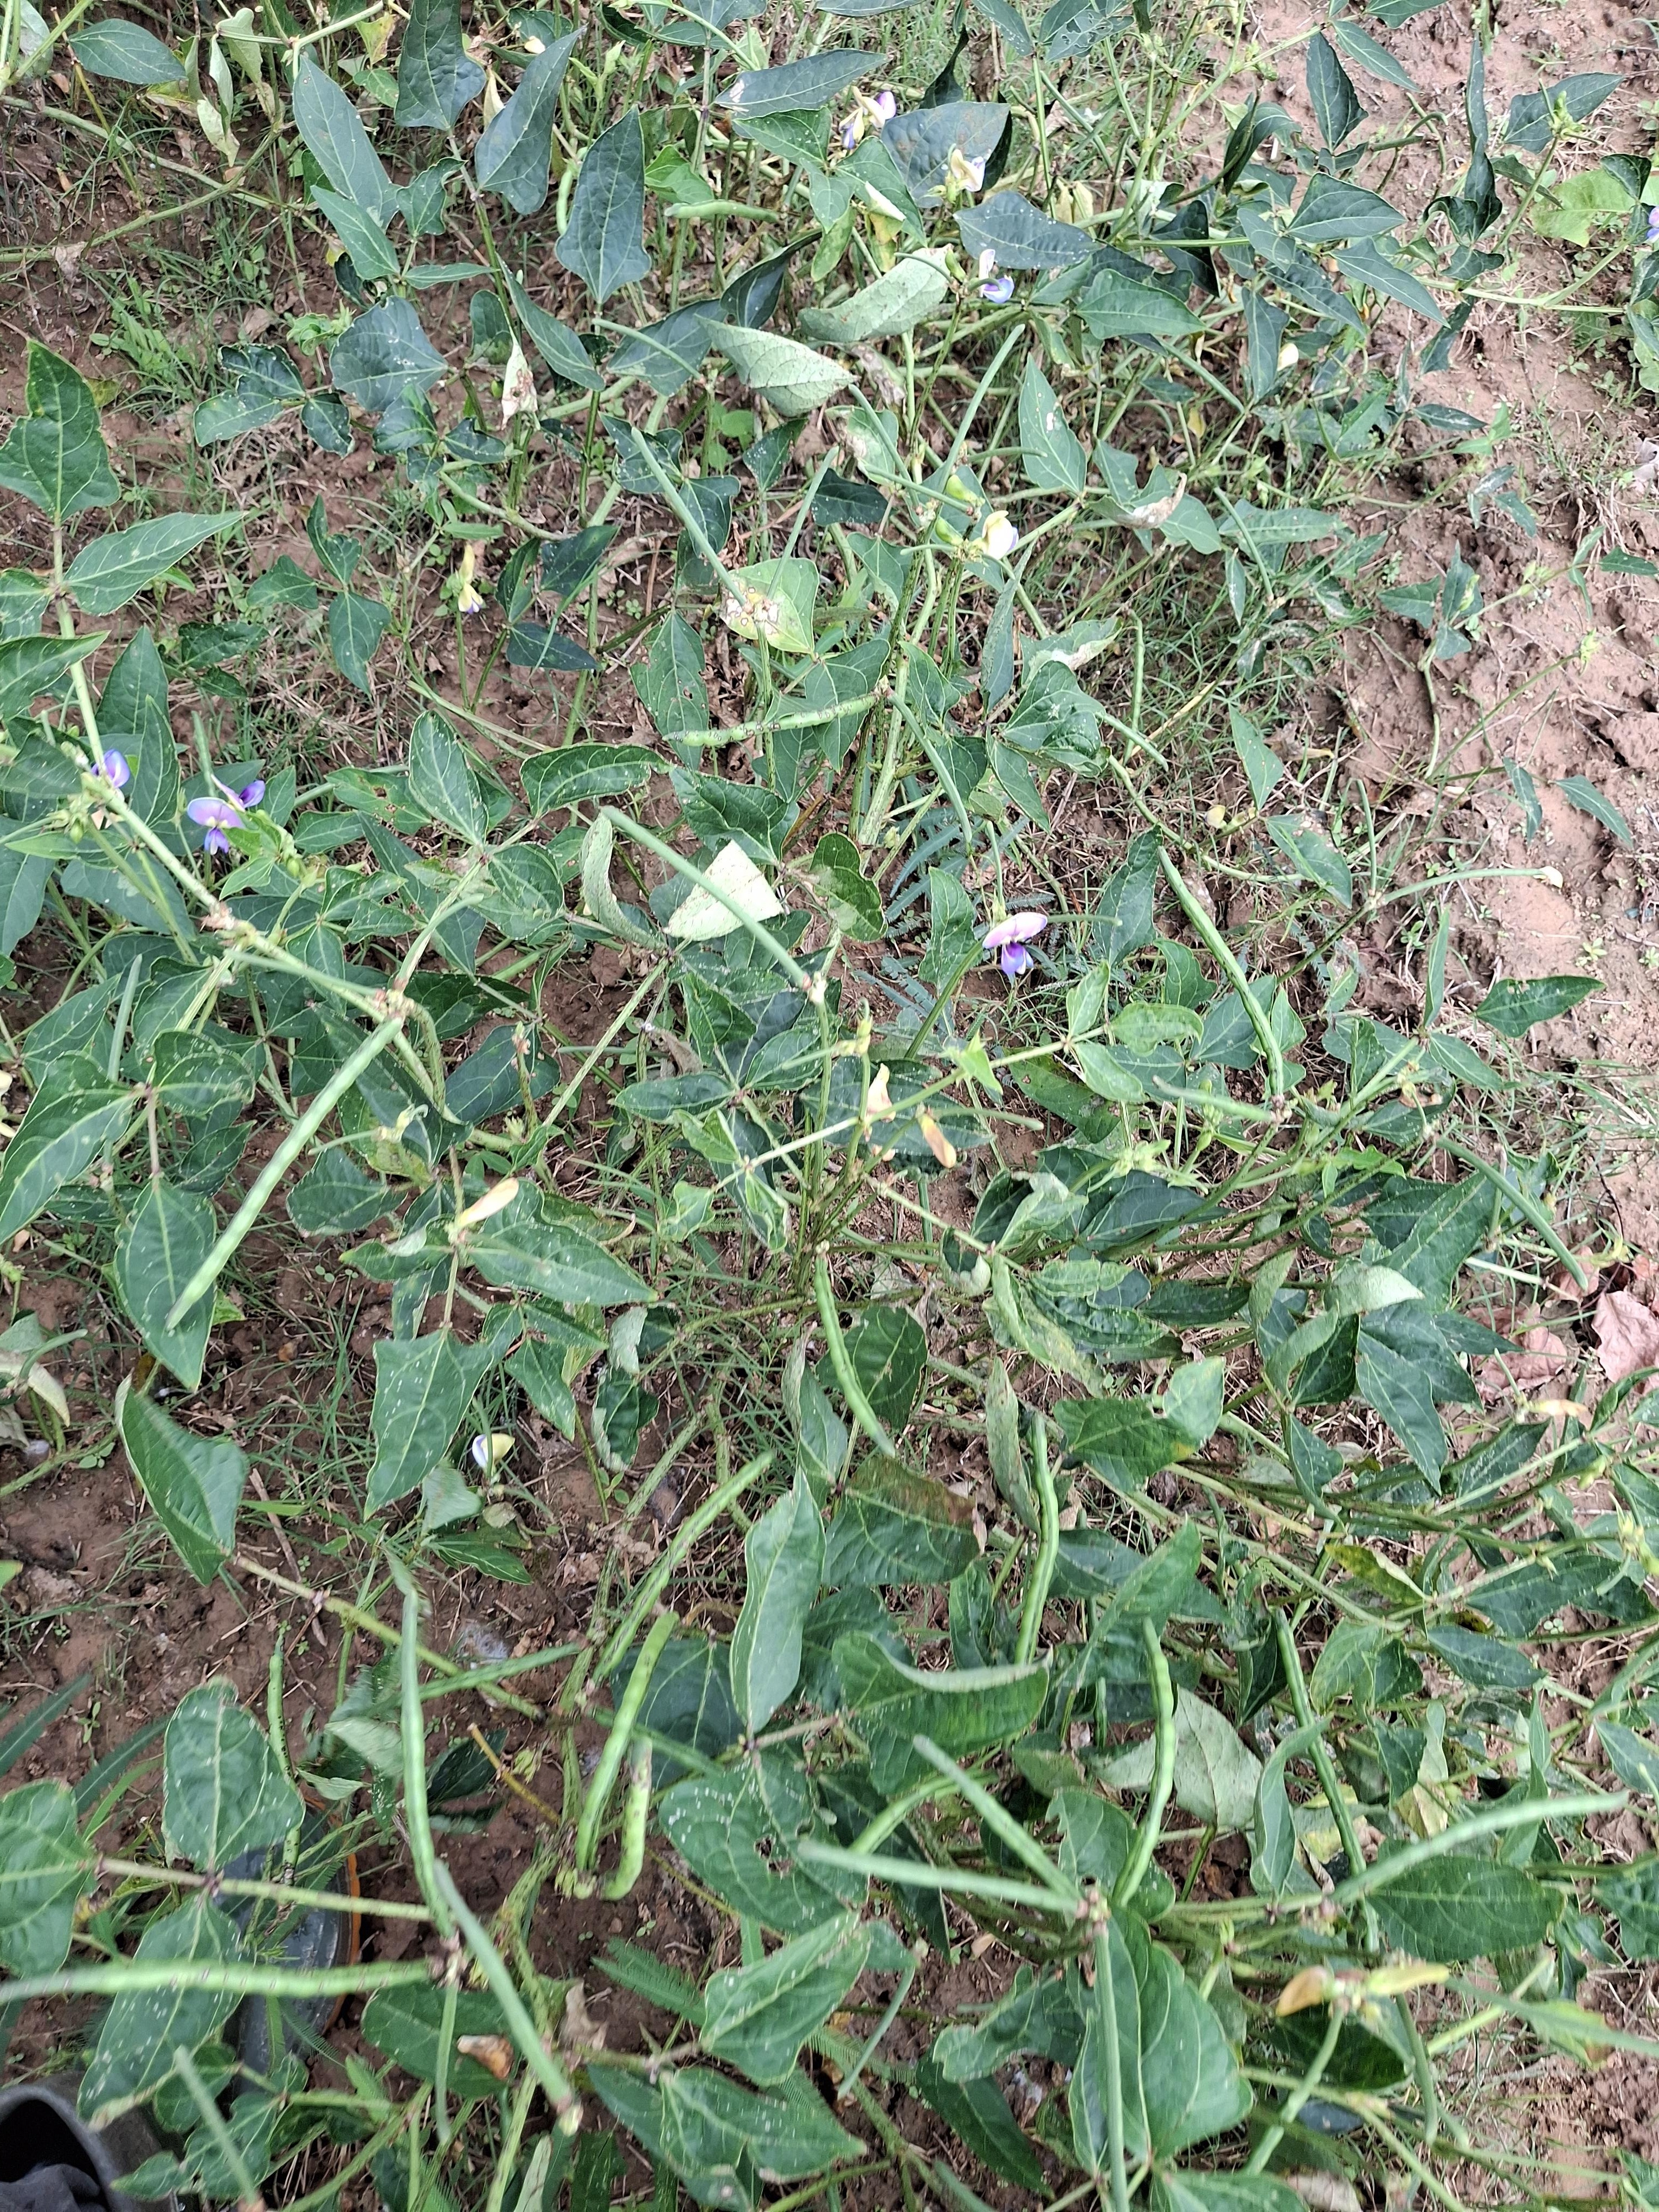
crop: cowpea
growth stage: development pod
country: Nigeria
